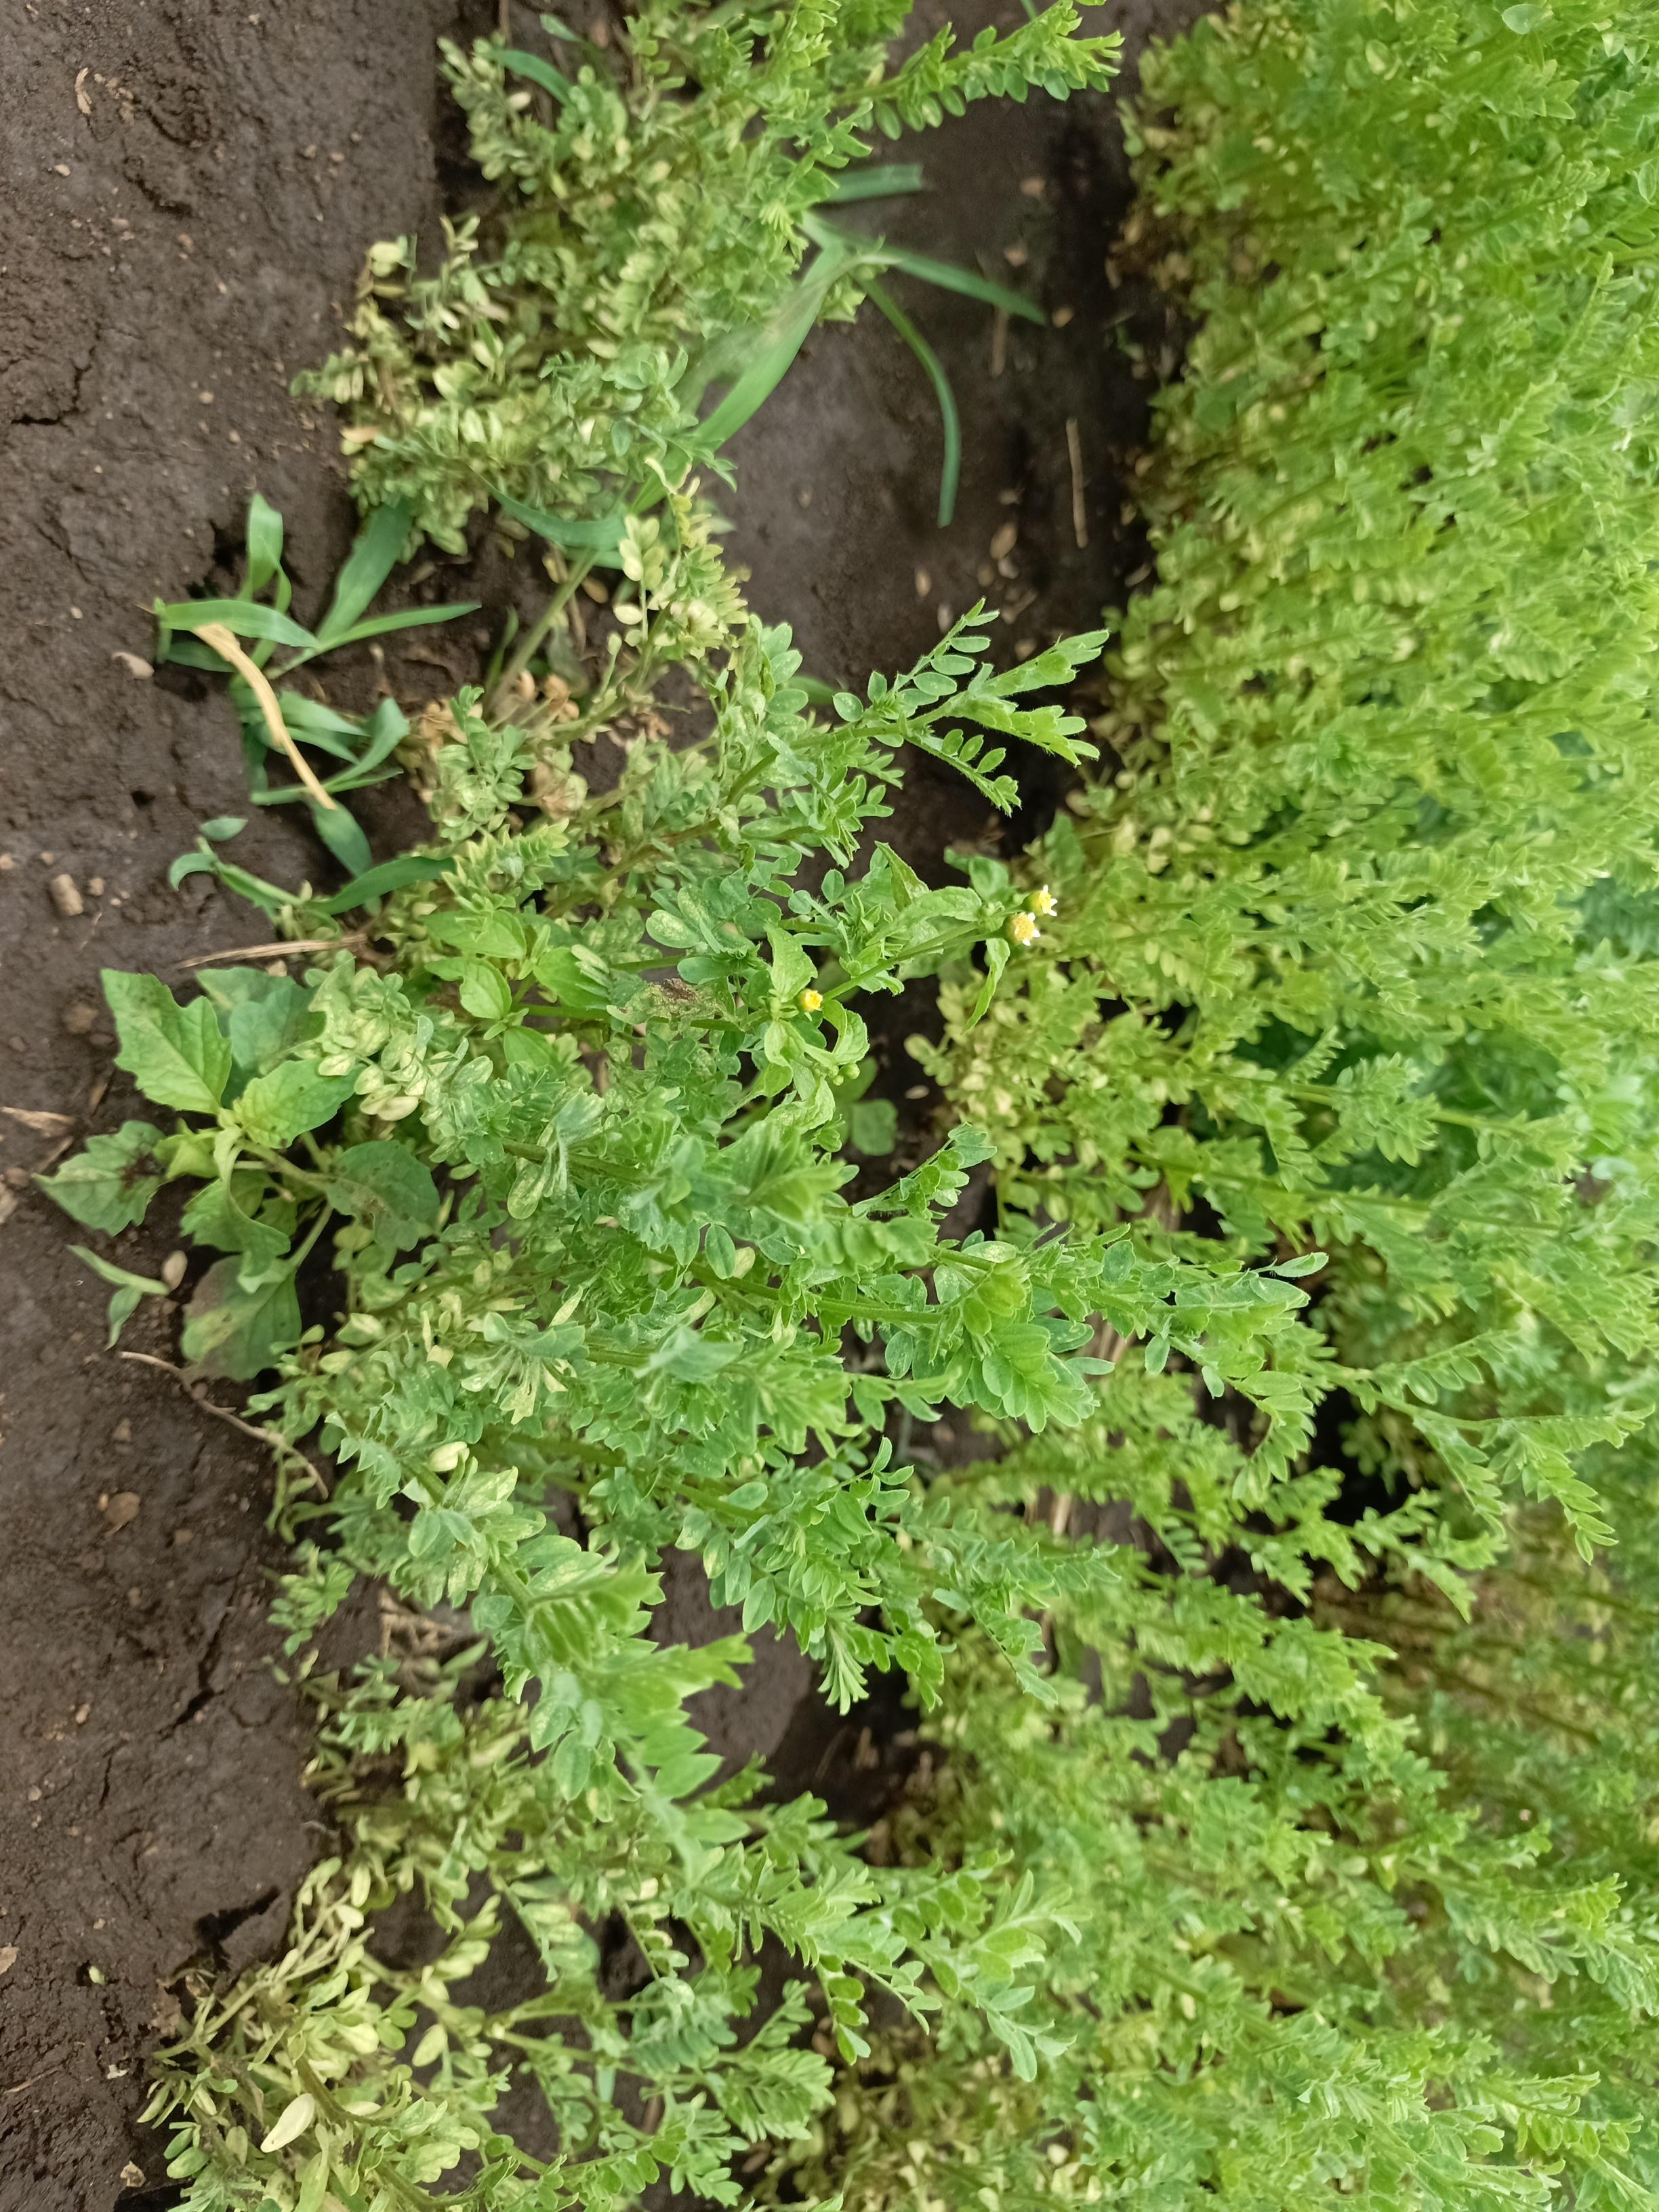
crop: lentil
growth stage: vegetative
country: Tanzania
